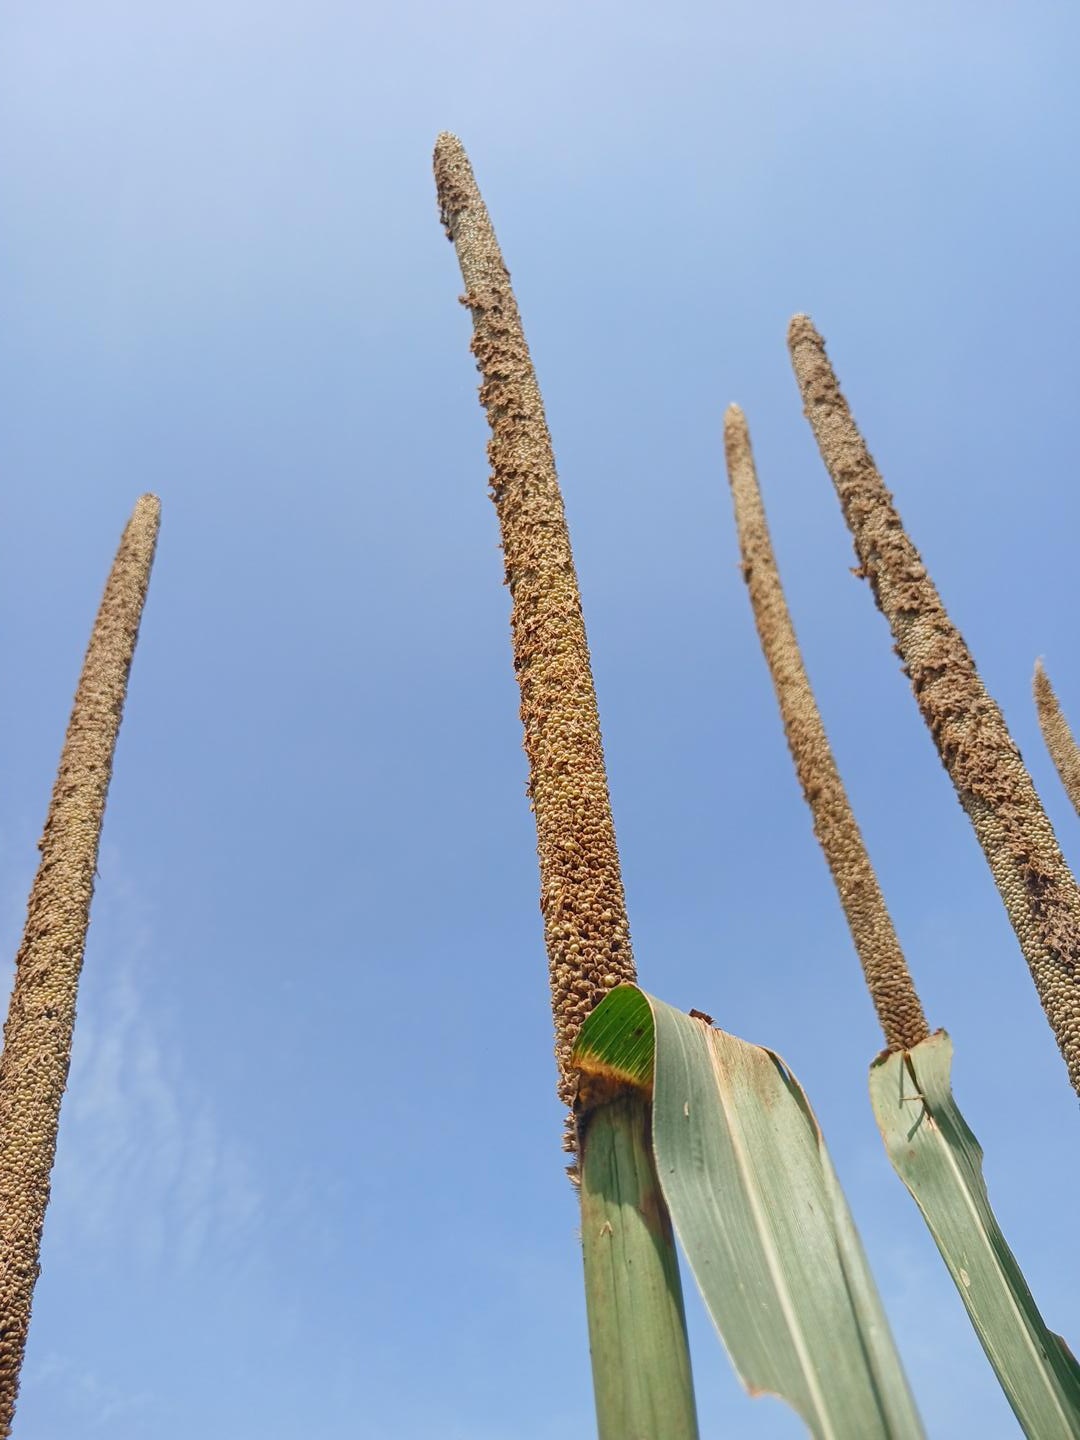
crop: pearl millet
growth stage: maturity
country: Senegal
